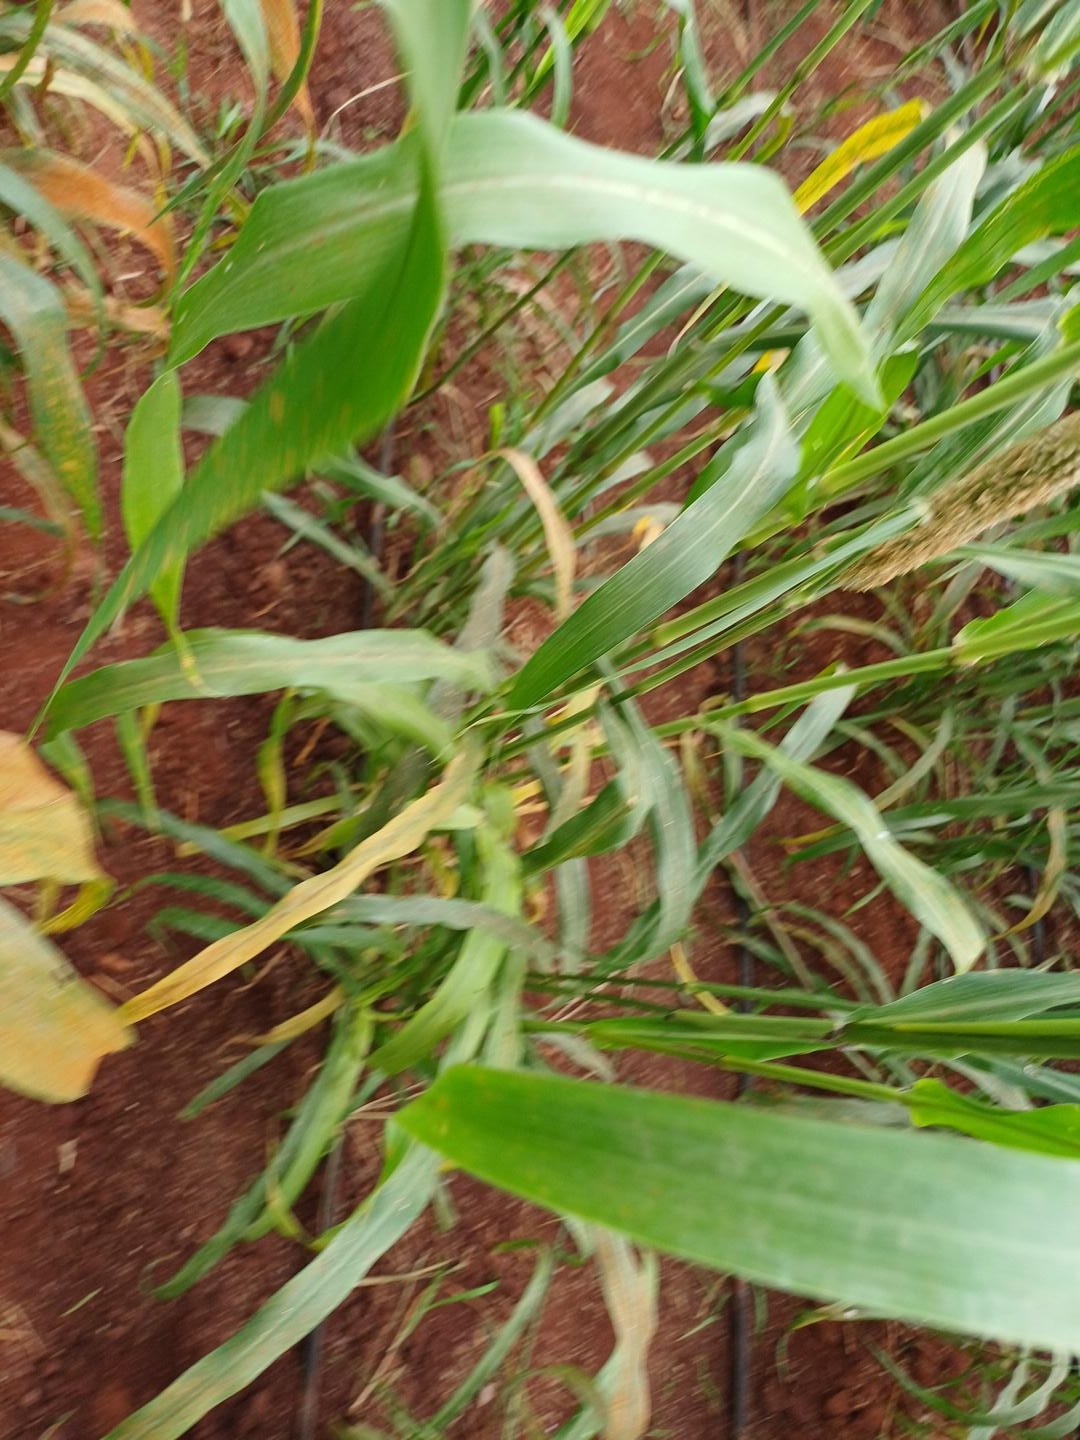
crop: pearl millet
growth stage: heading tuber
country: Kenya
